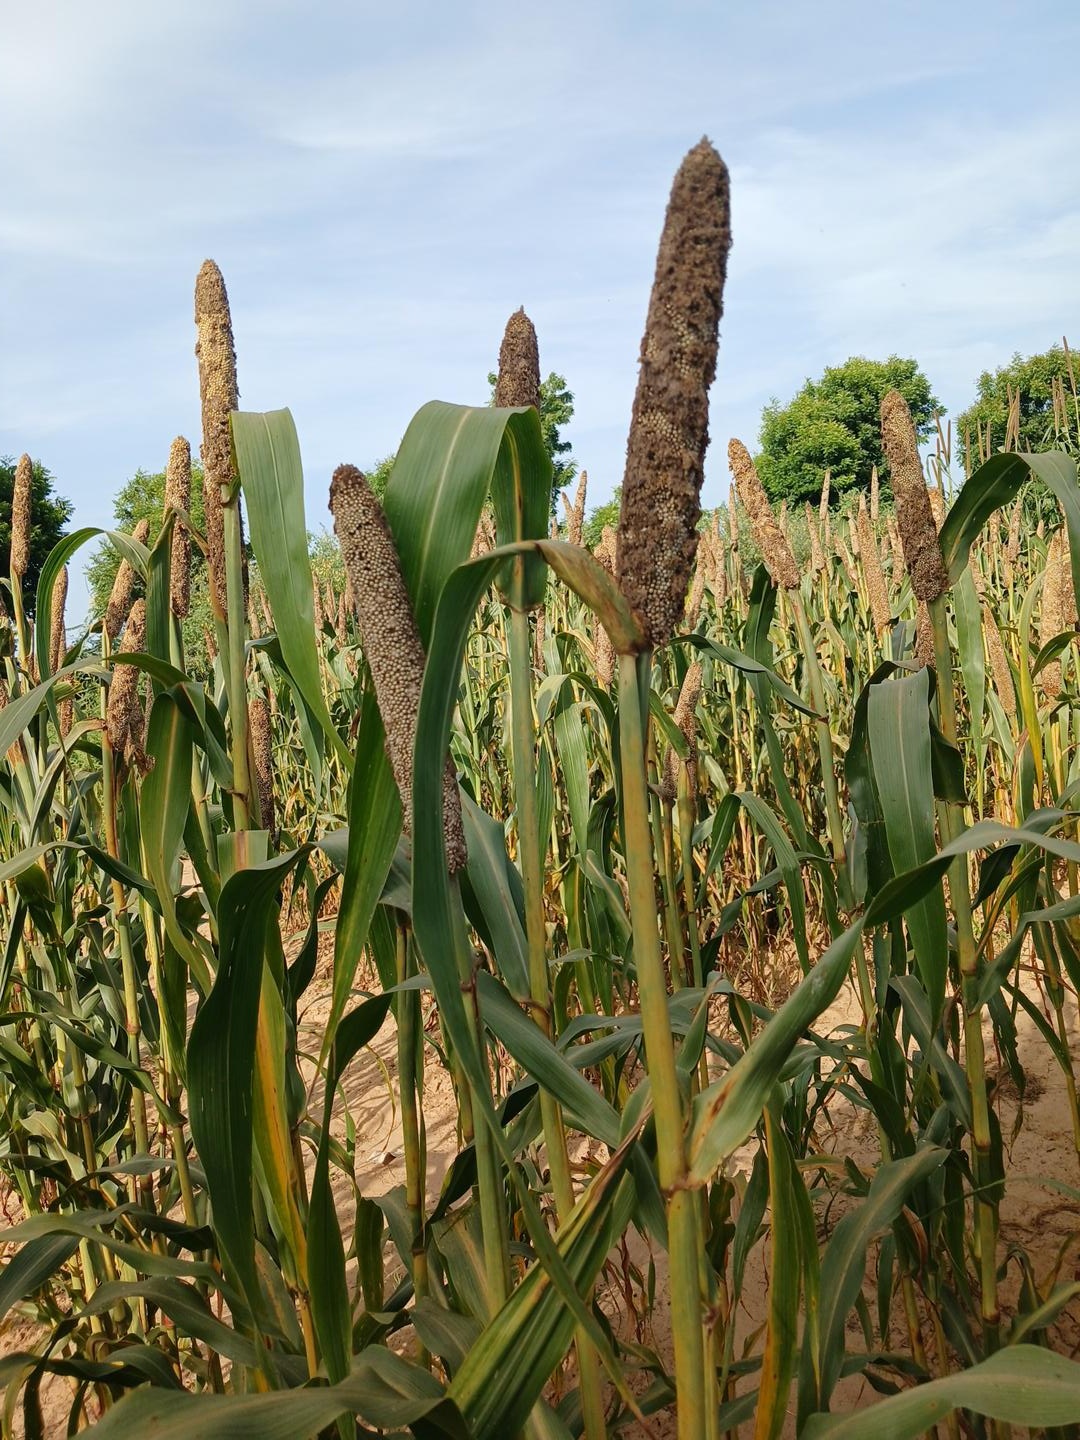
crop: pearl millet
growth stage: maturity
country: Senegal
